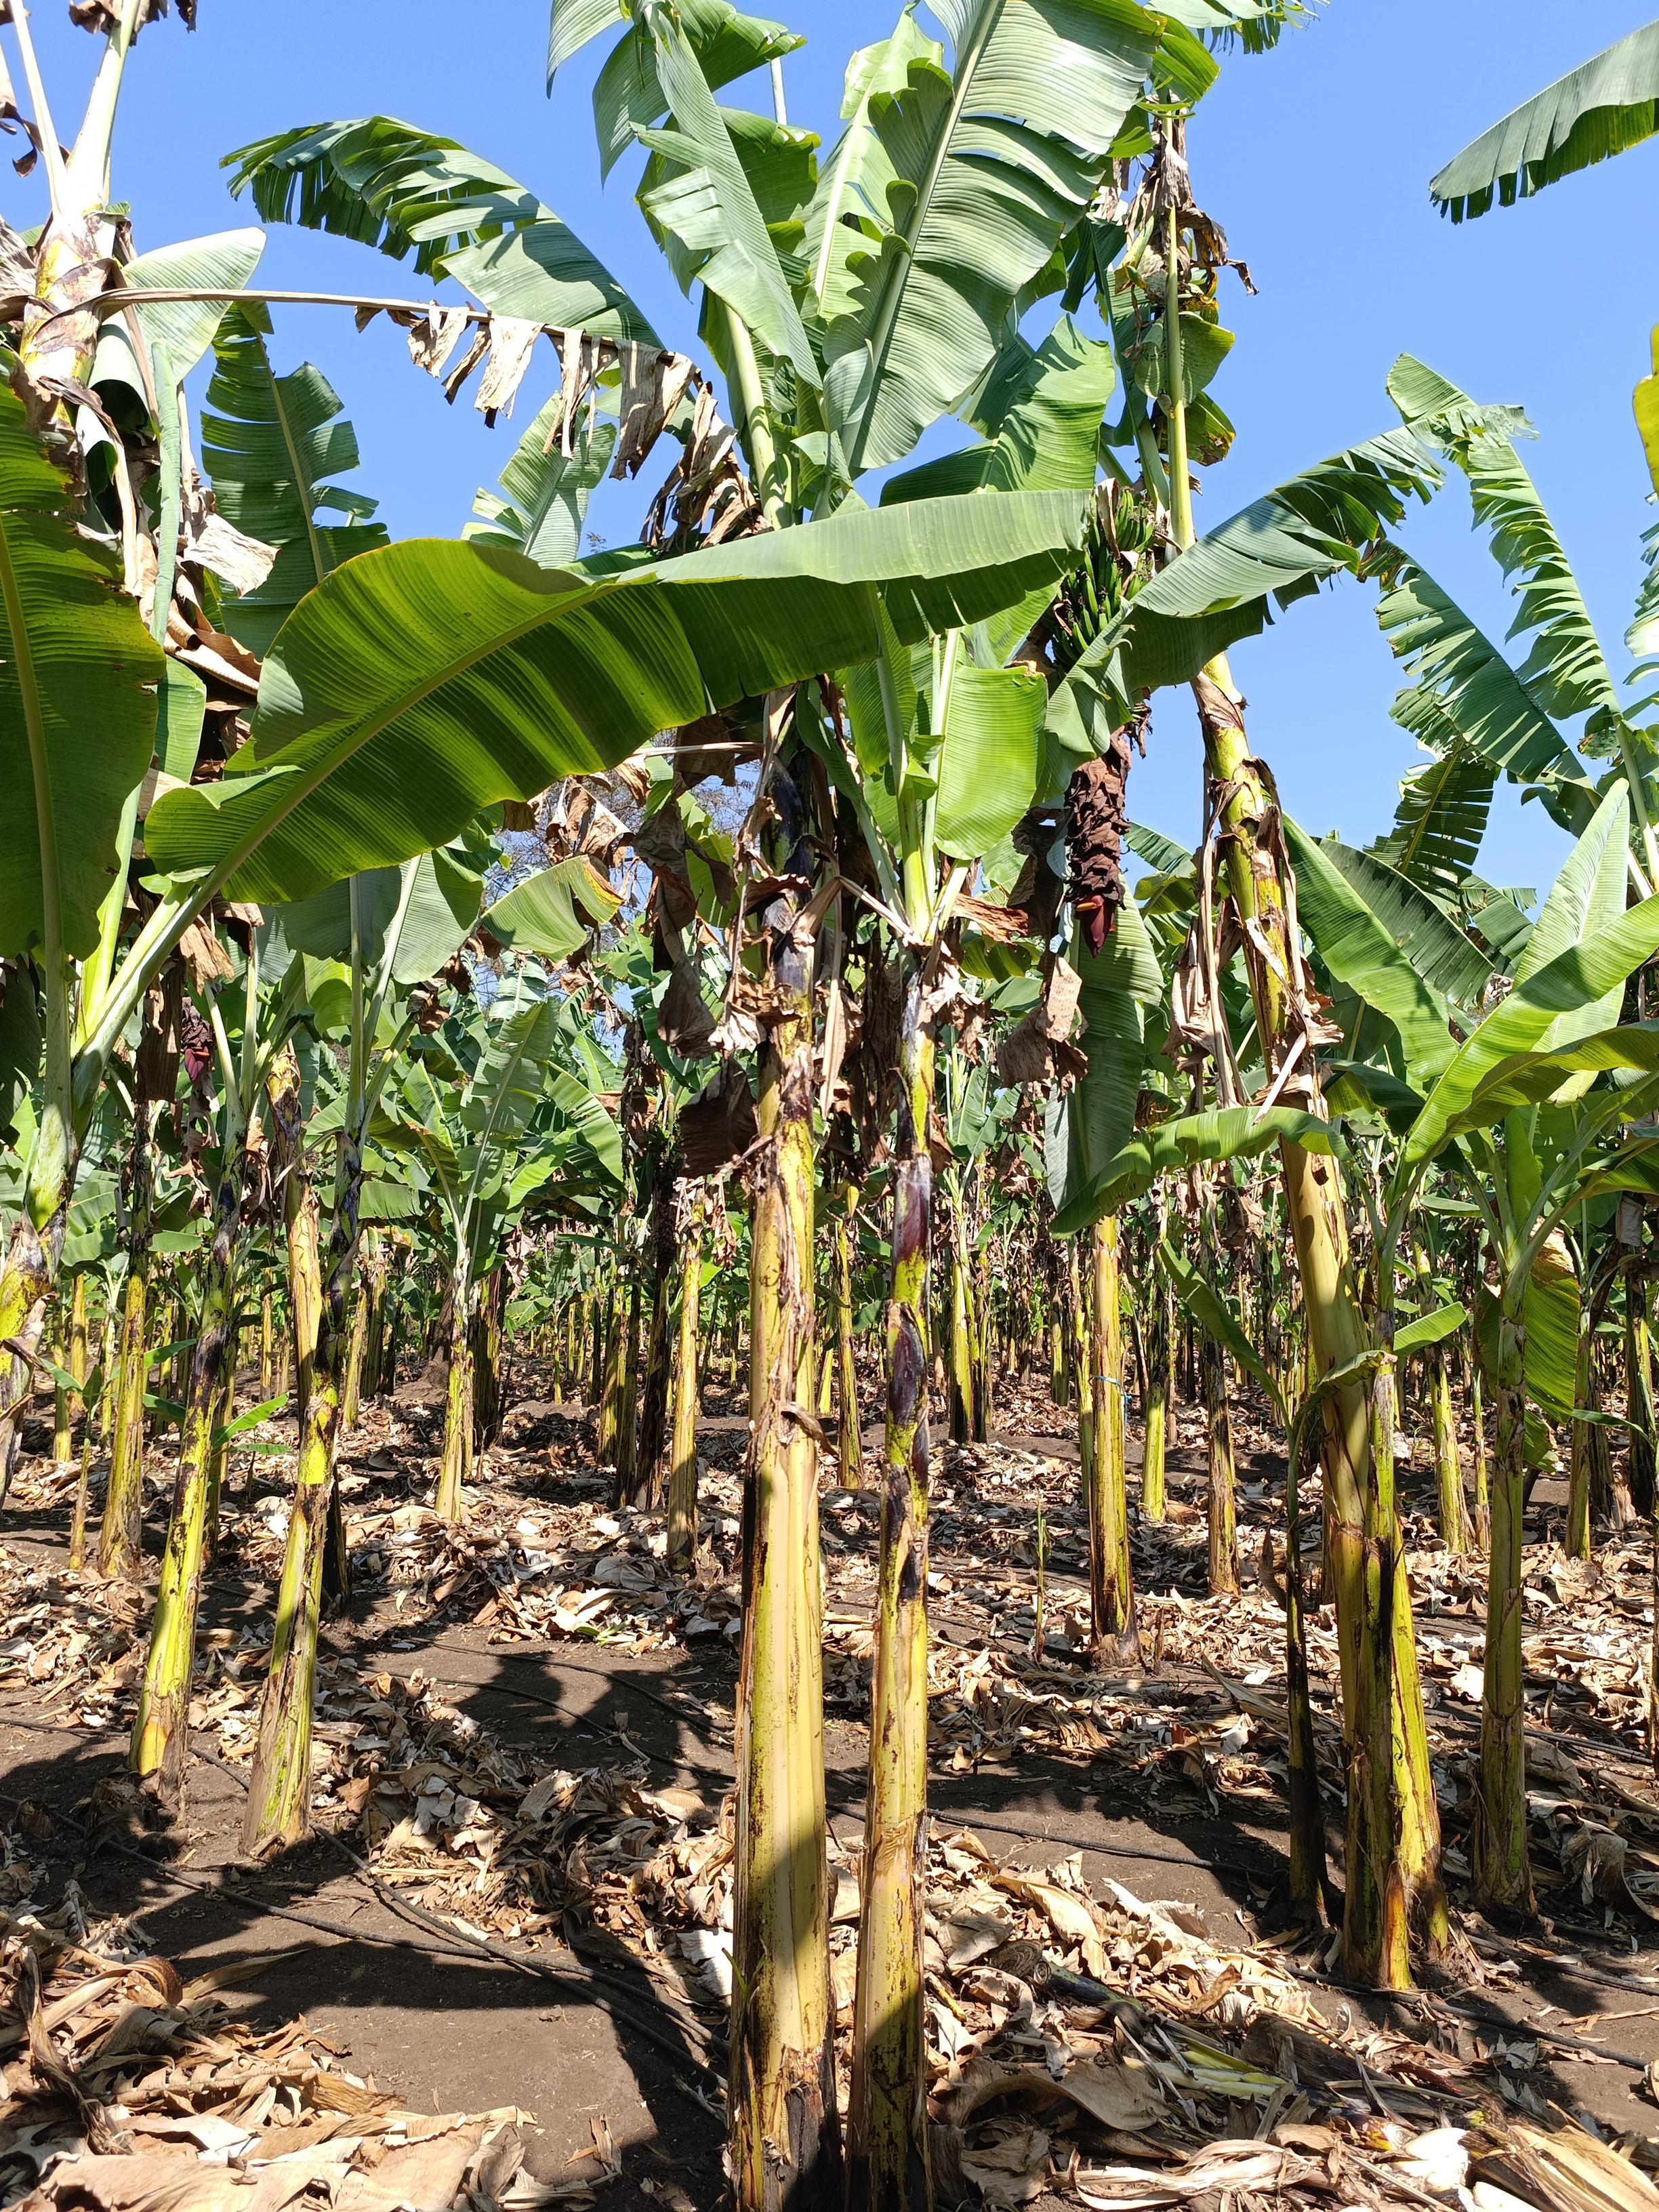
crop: banana
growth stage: vegetative
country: Tanzania
